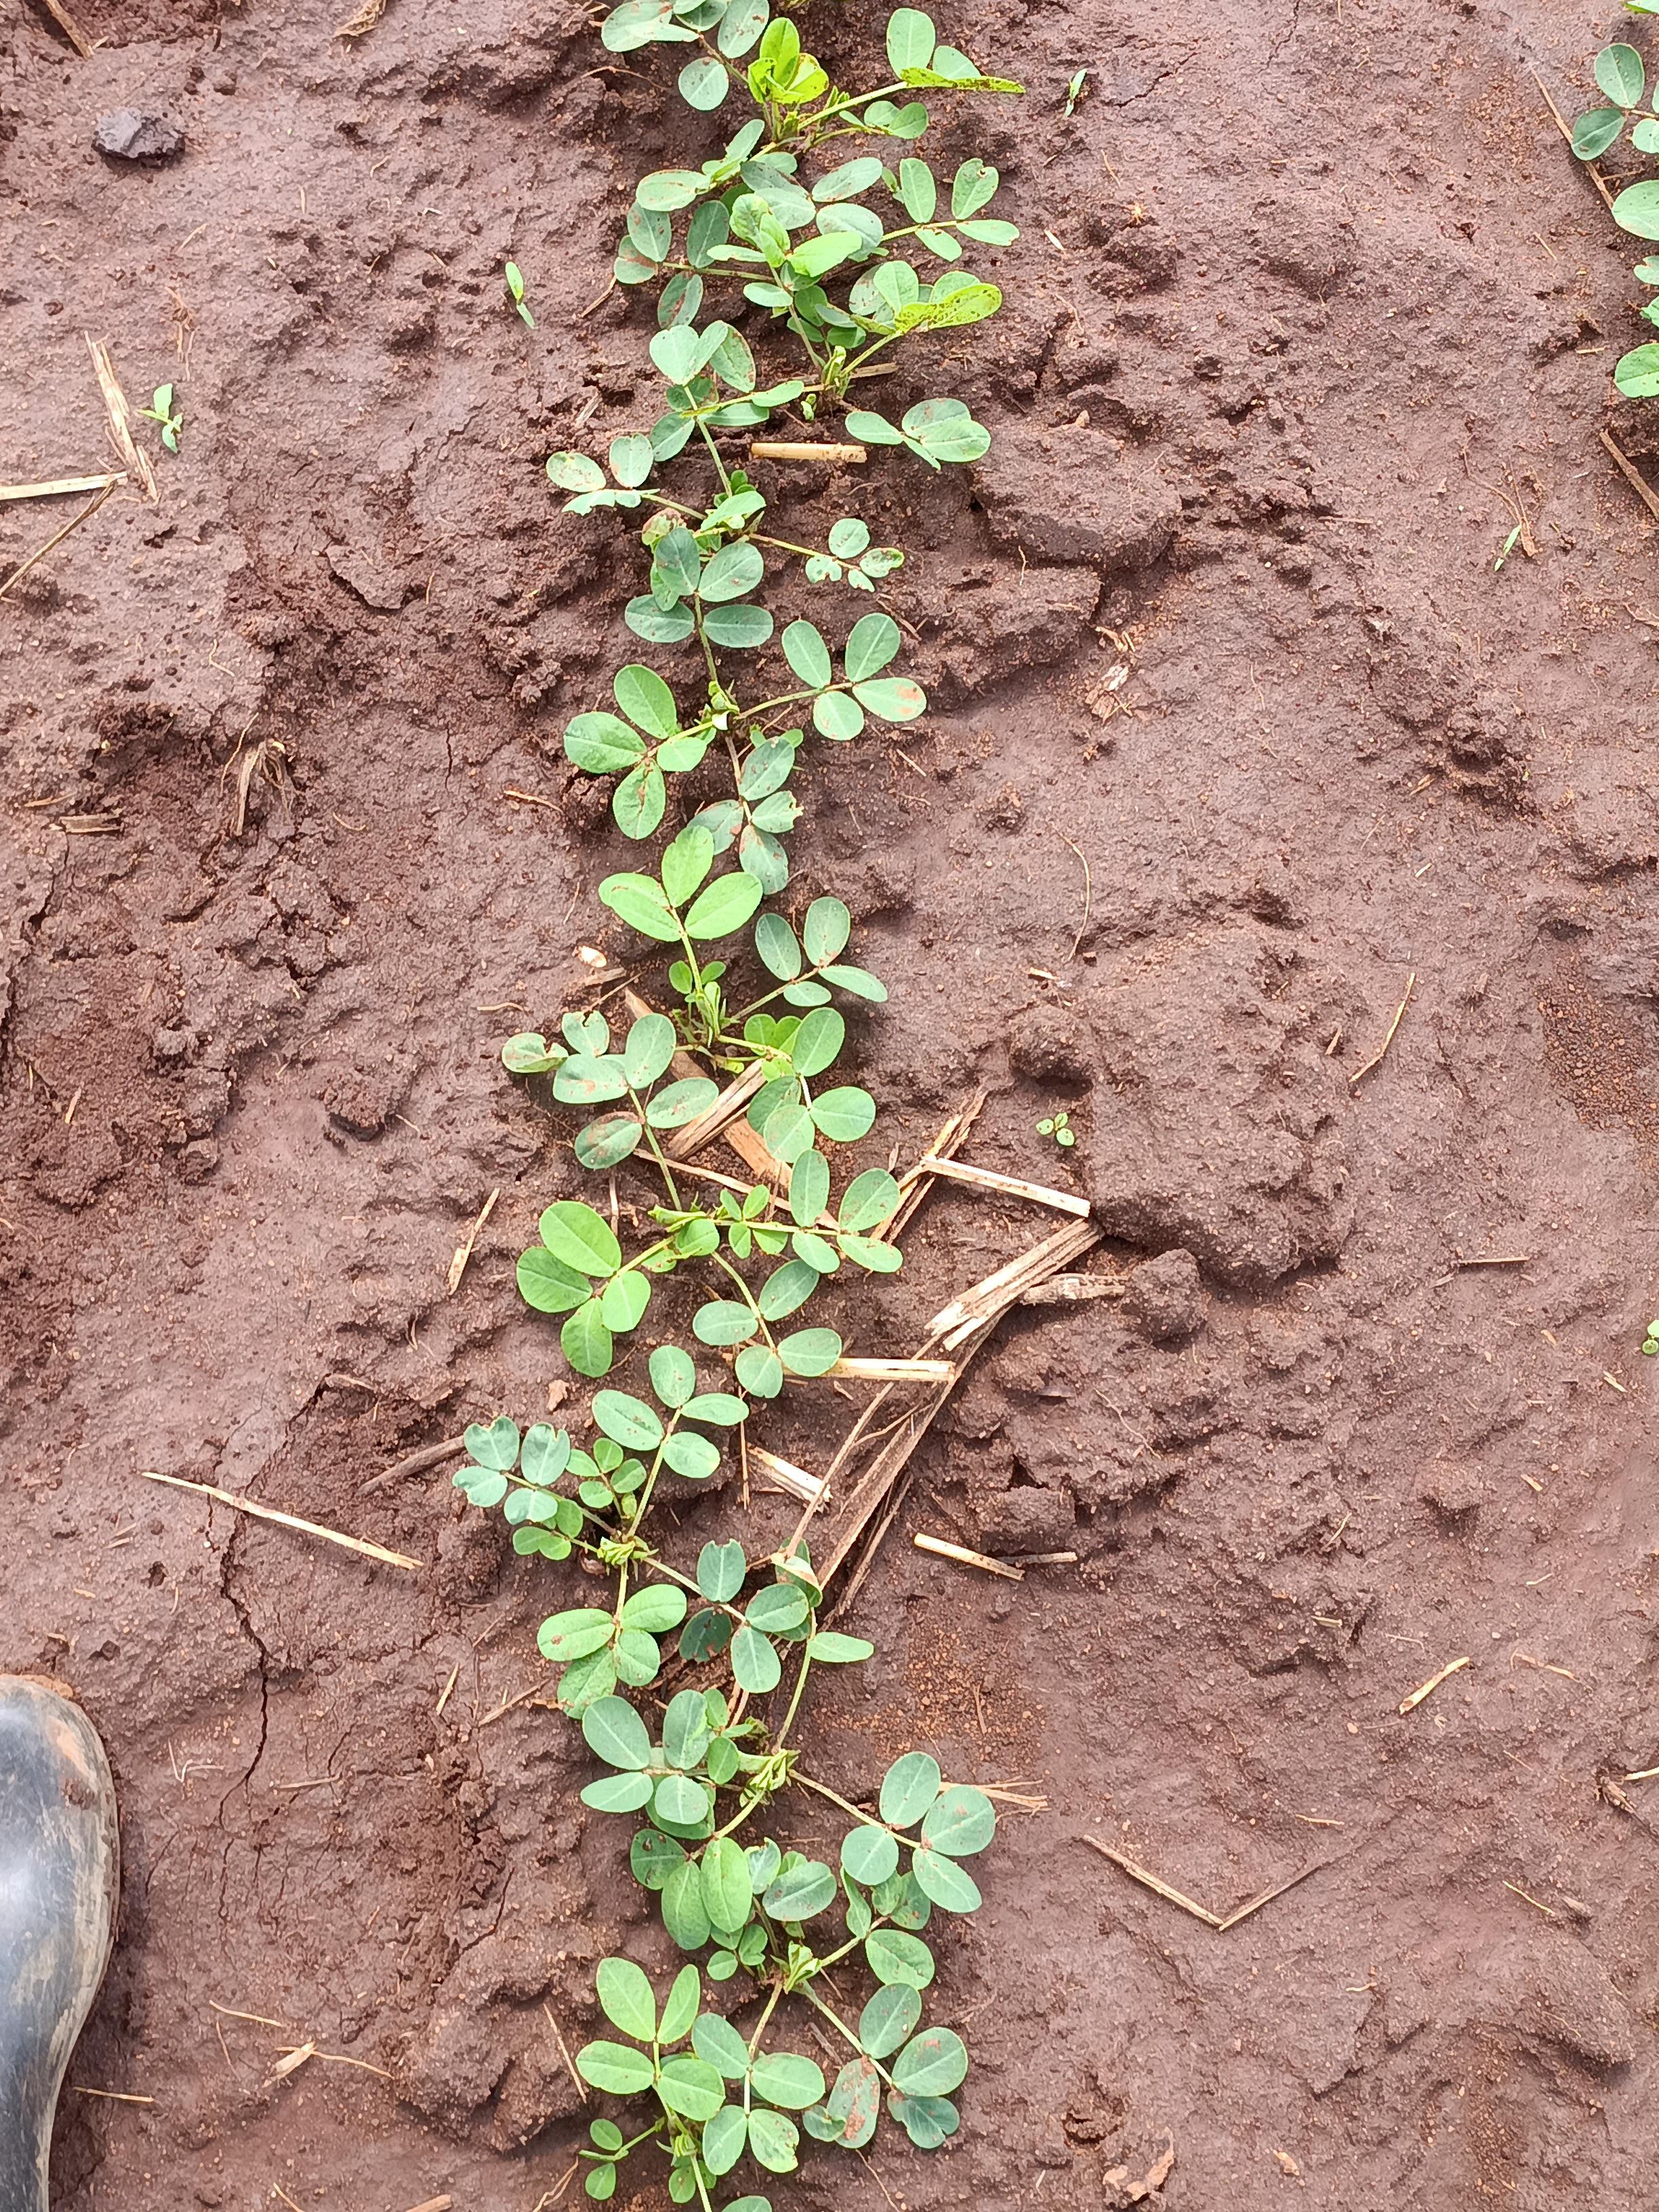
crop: groundnut
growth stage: vegetative
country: Kenya
